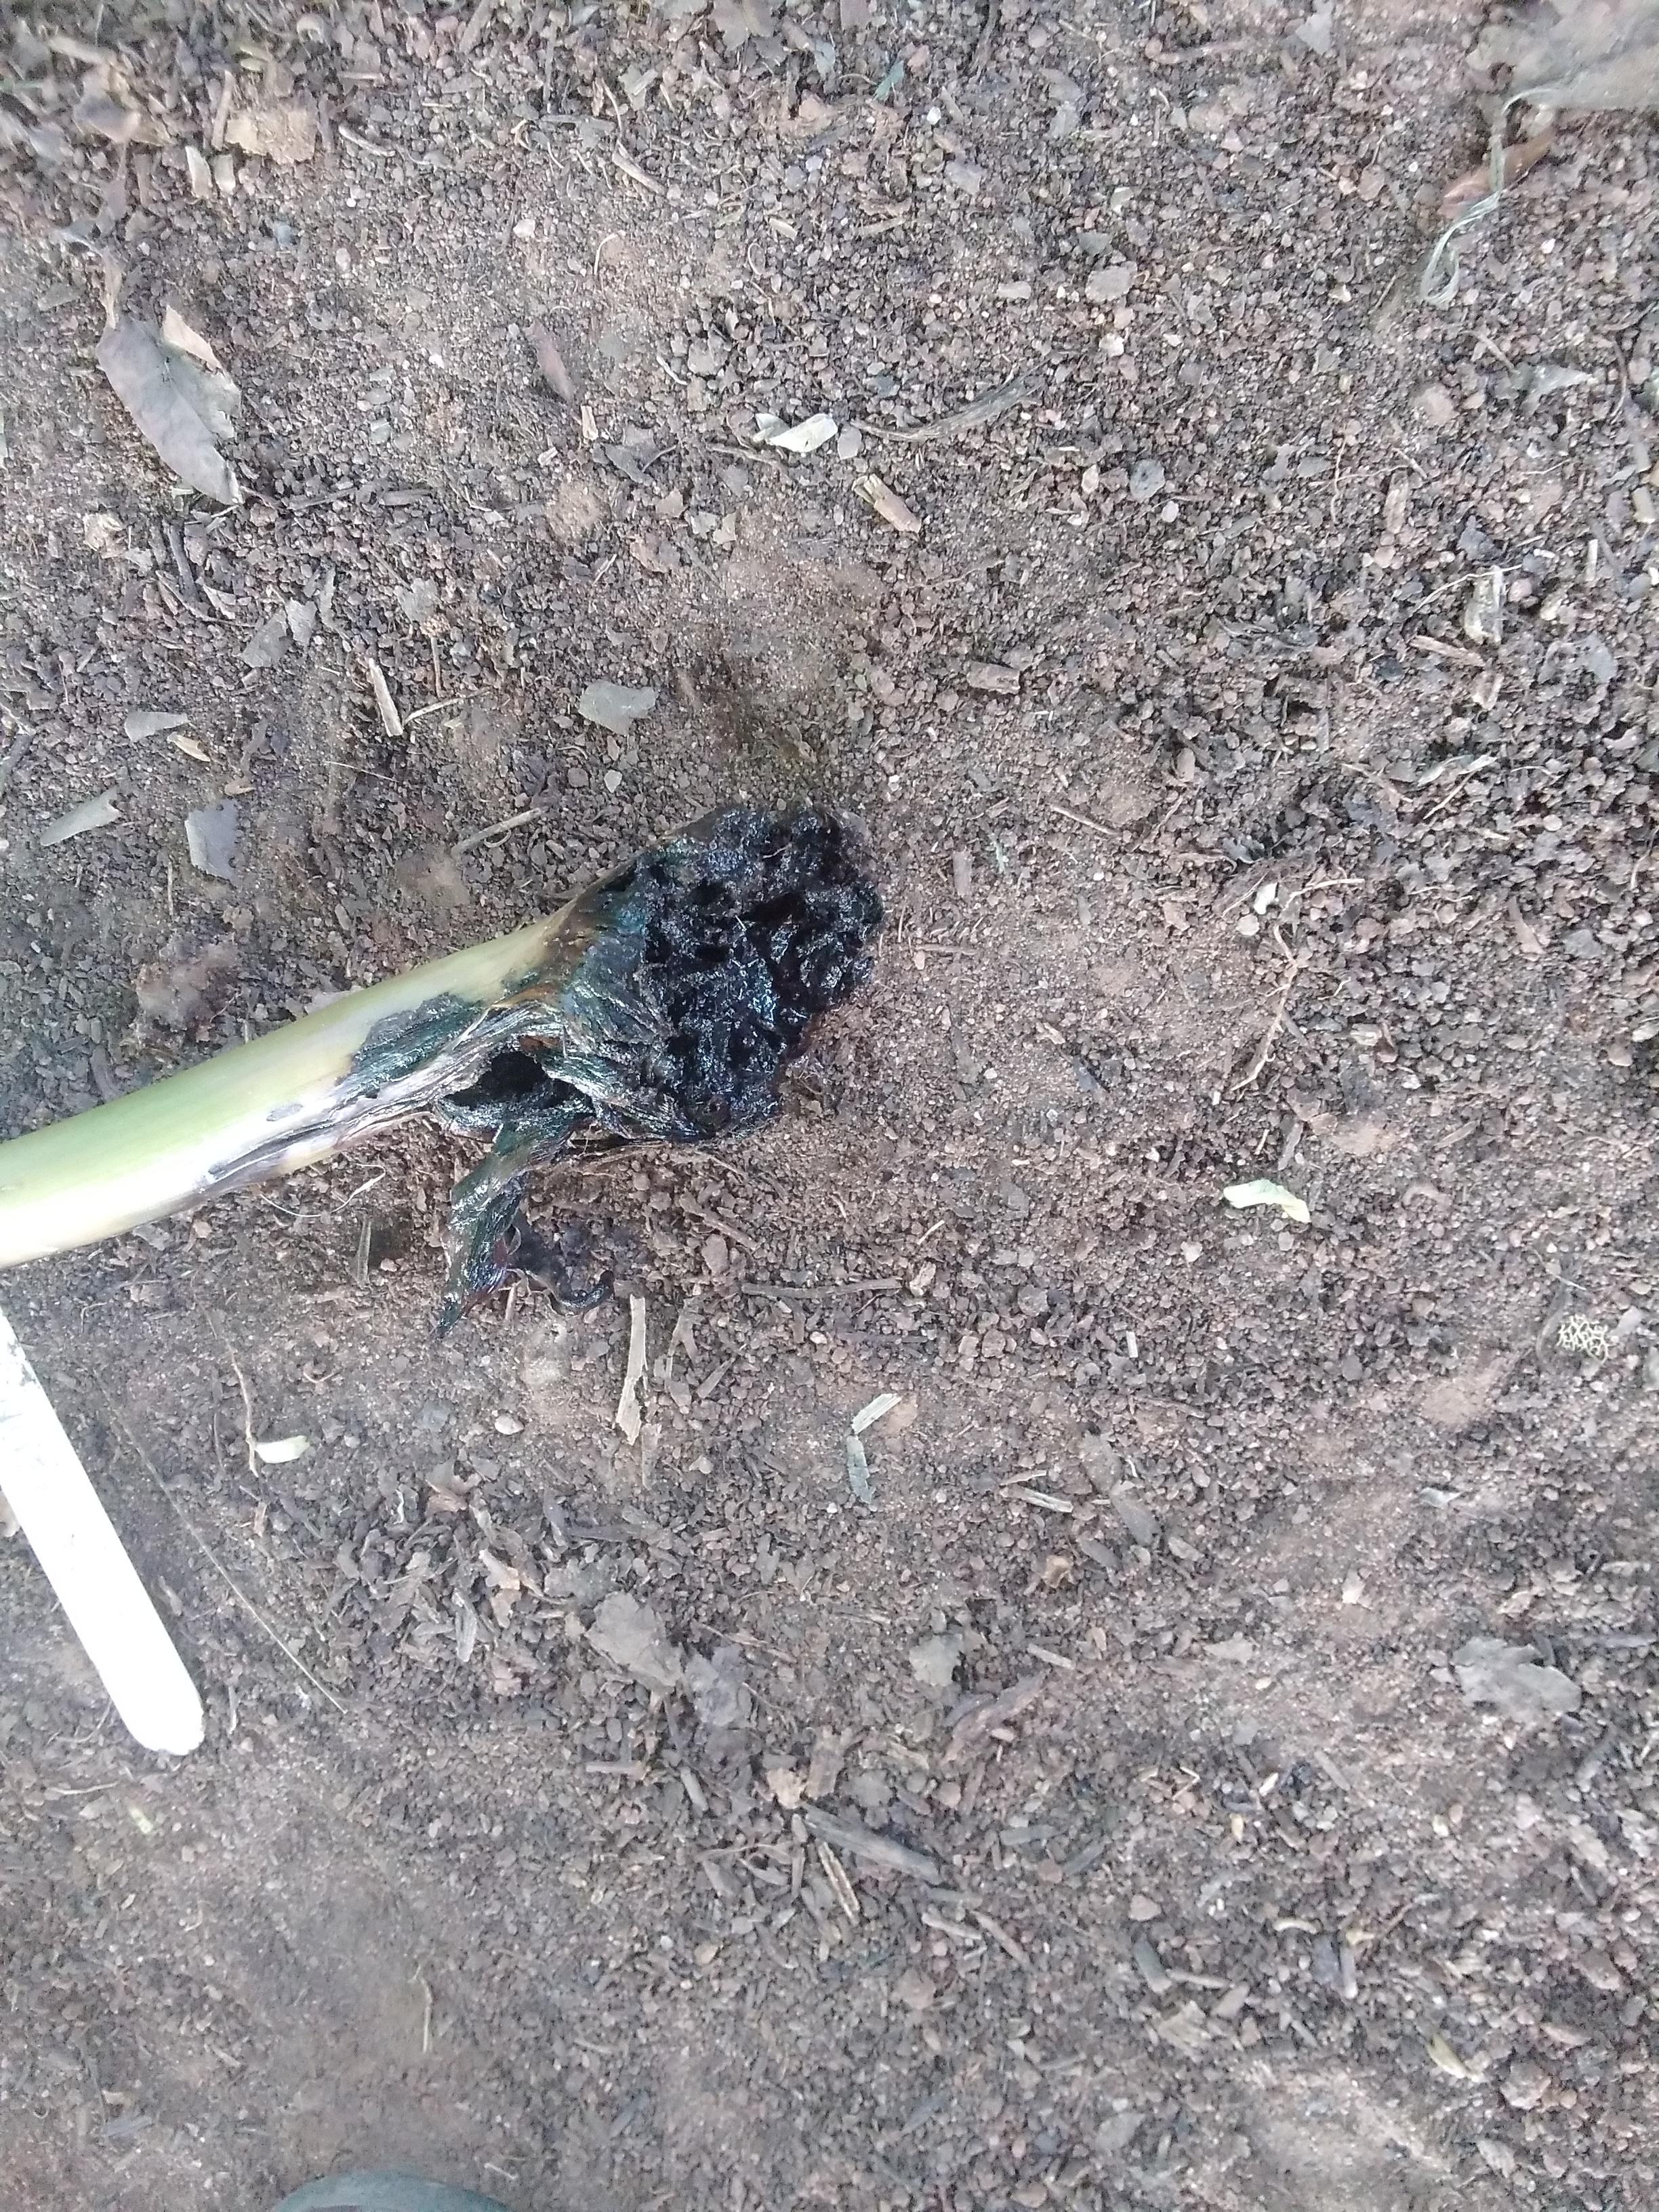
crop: banana
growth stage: vegetative
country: Tanzania
